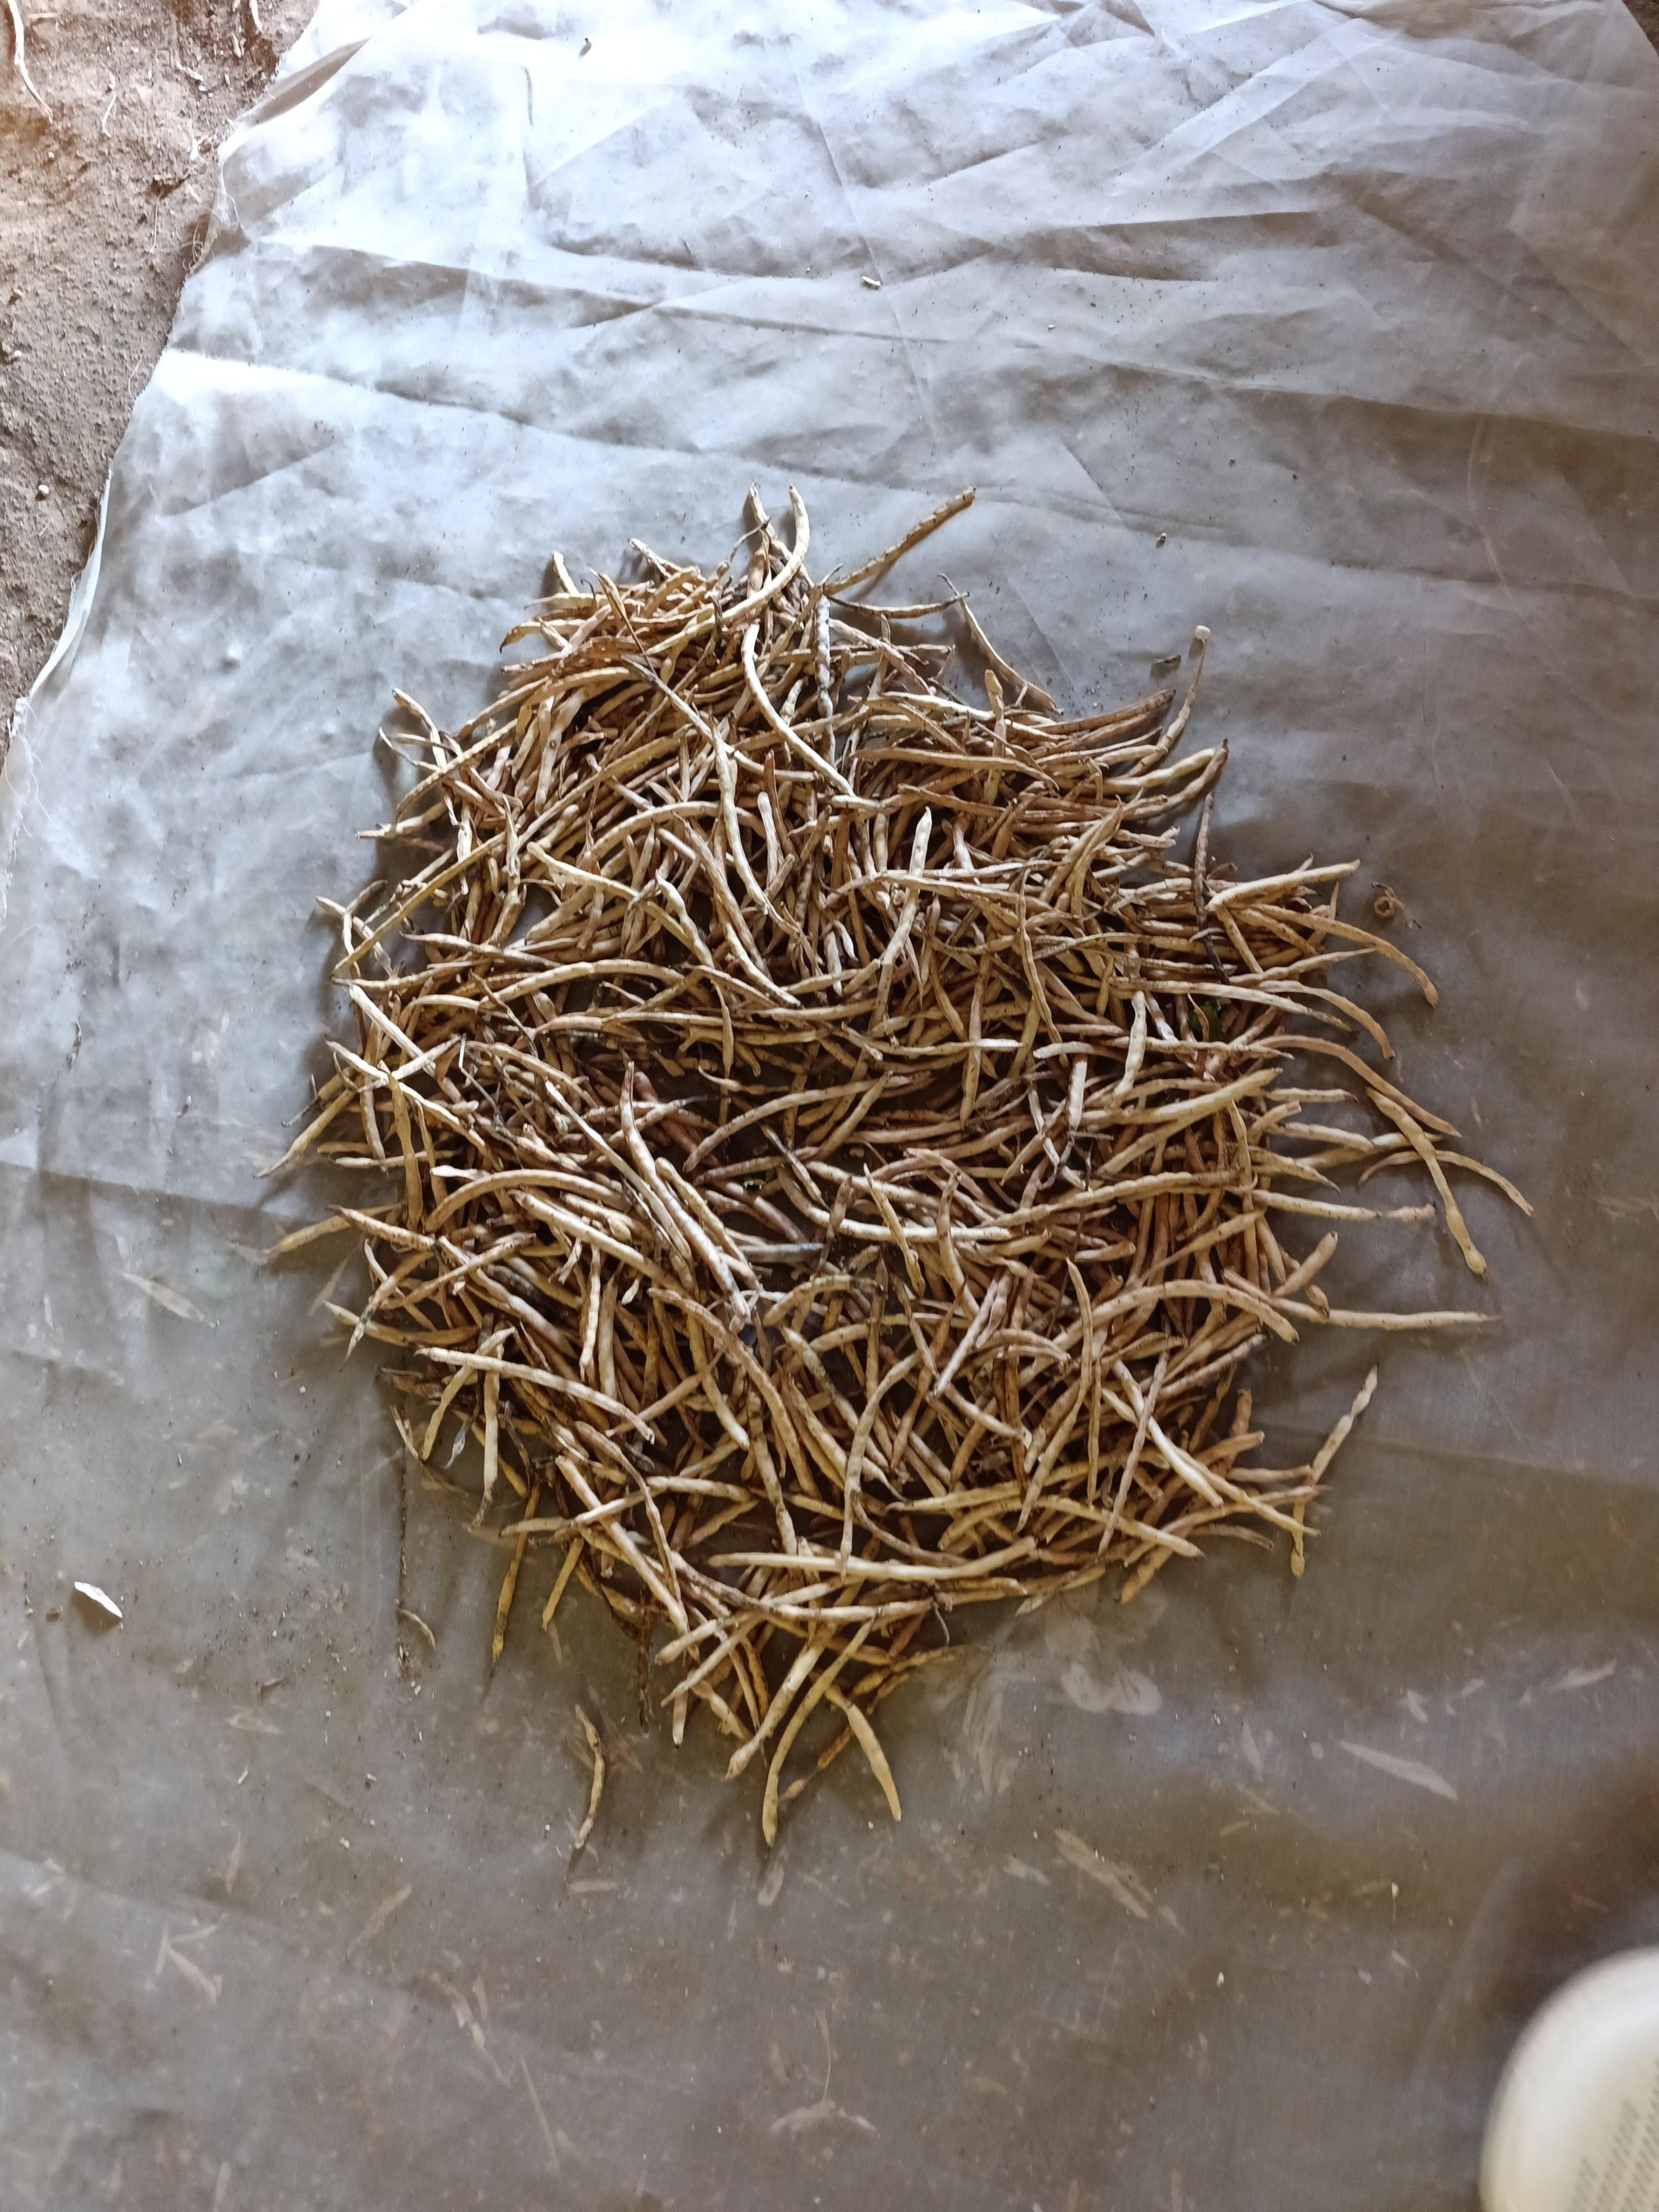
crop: cowpea
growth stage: harvest
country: Nigeria
